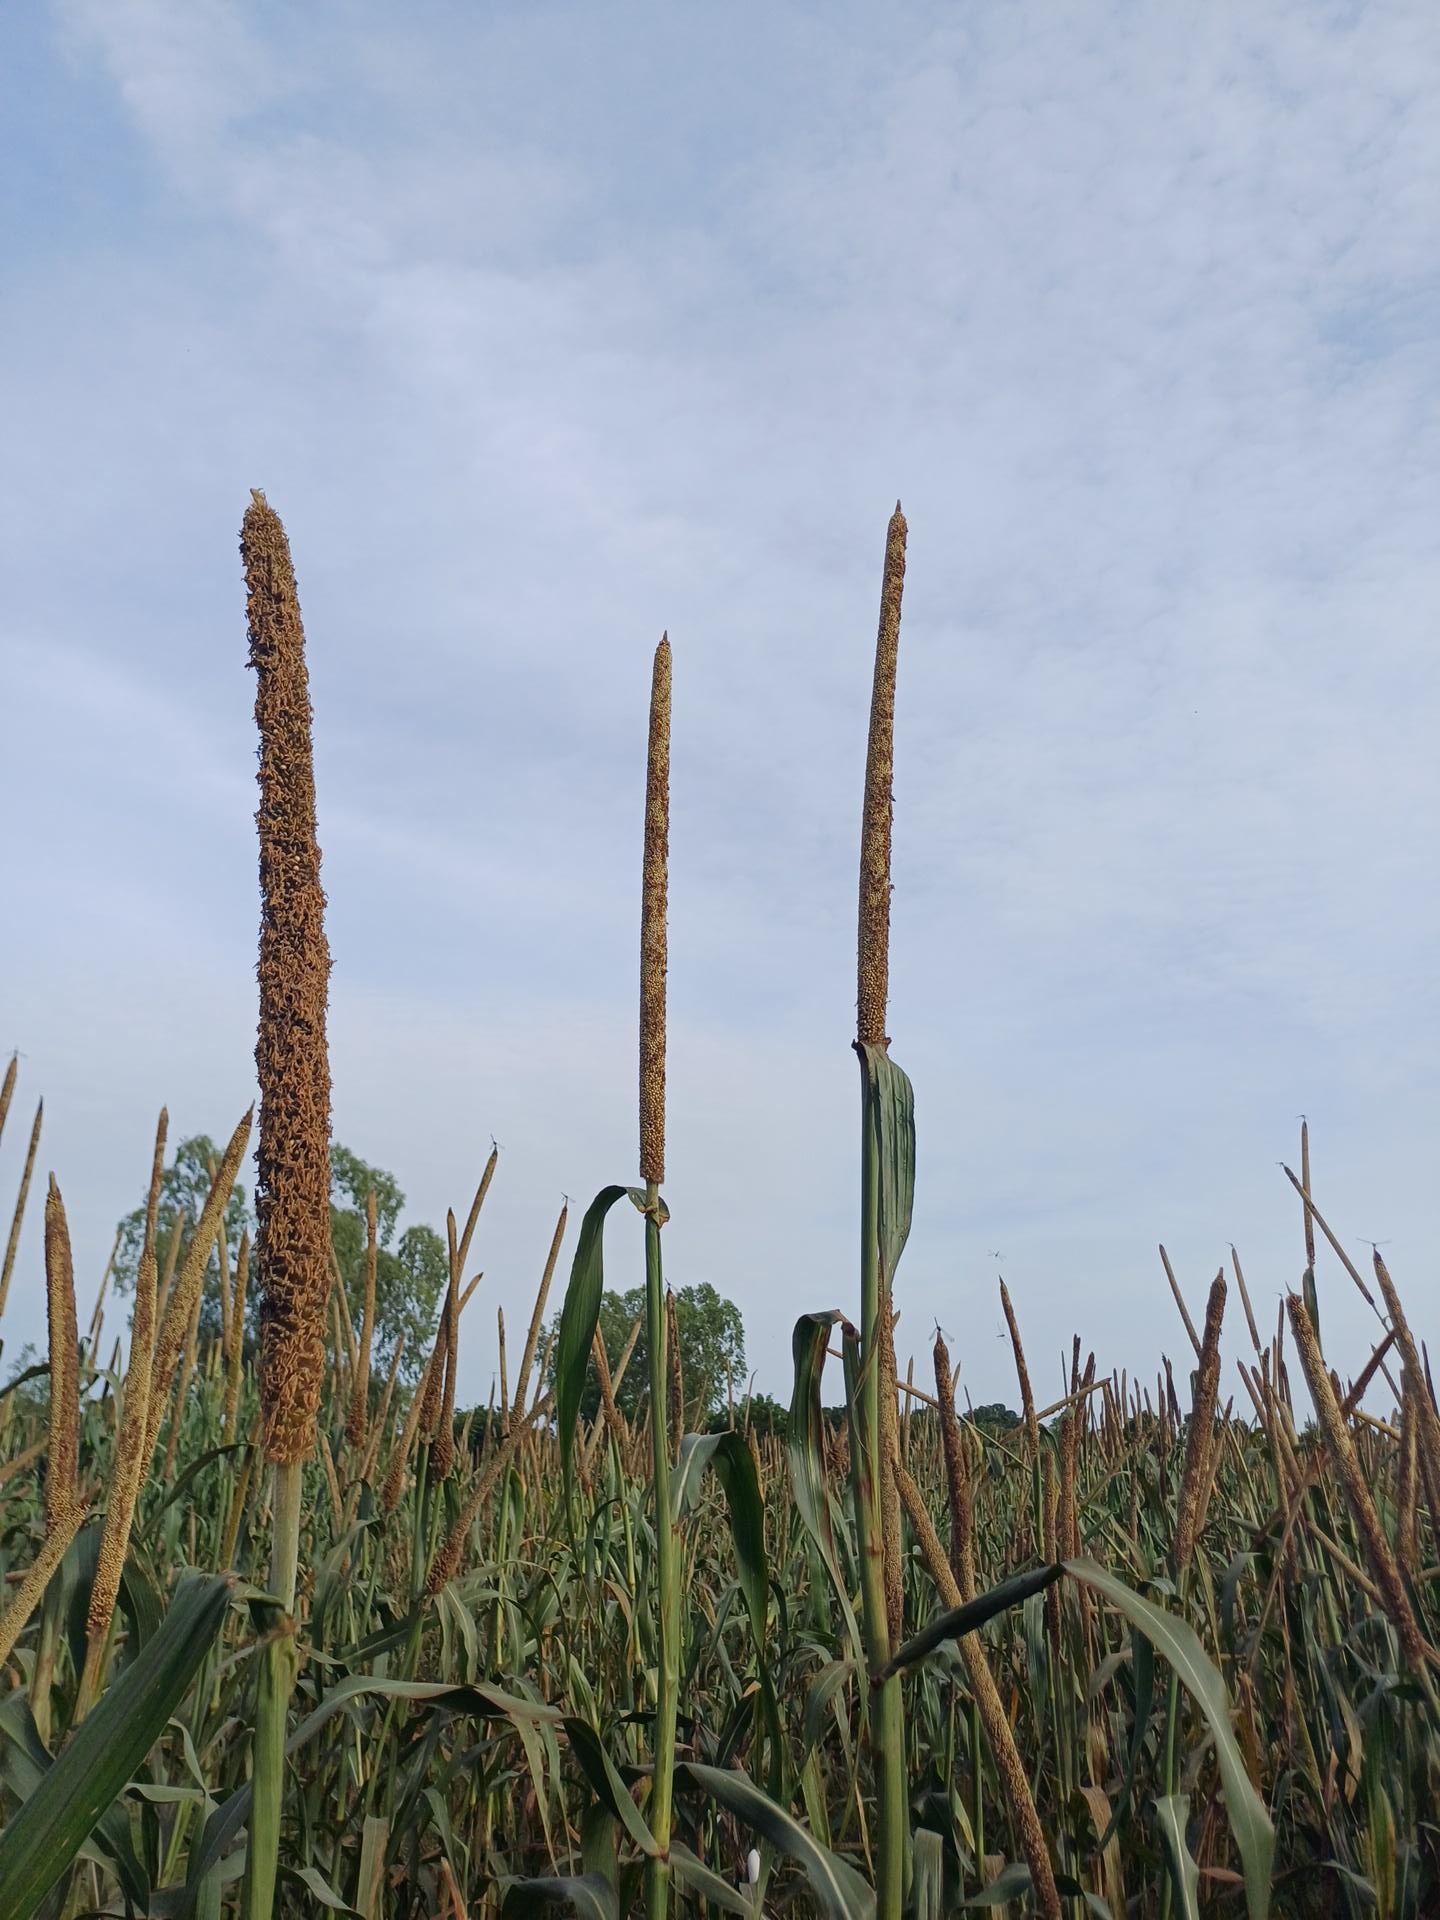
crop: pearl millet
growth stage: filling grain
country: Senegal
